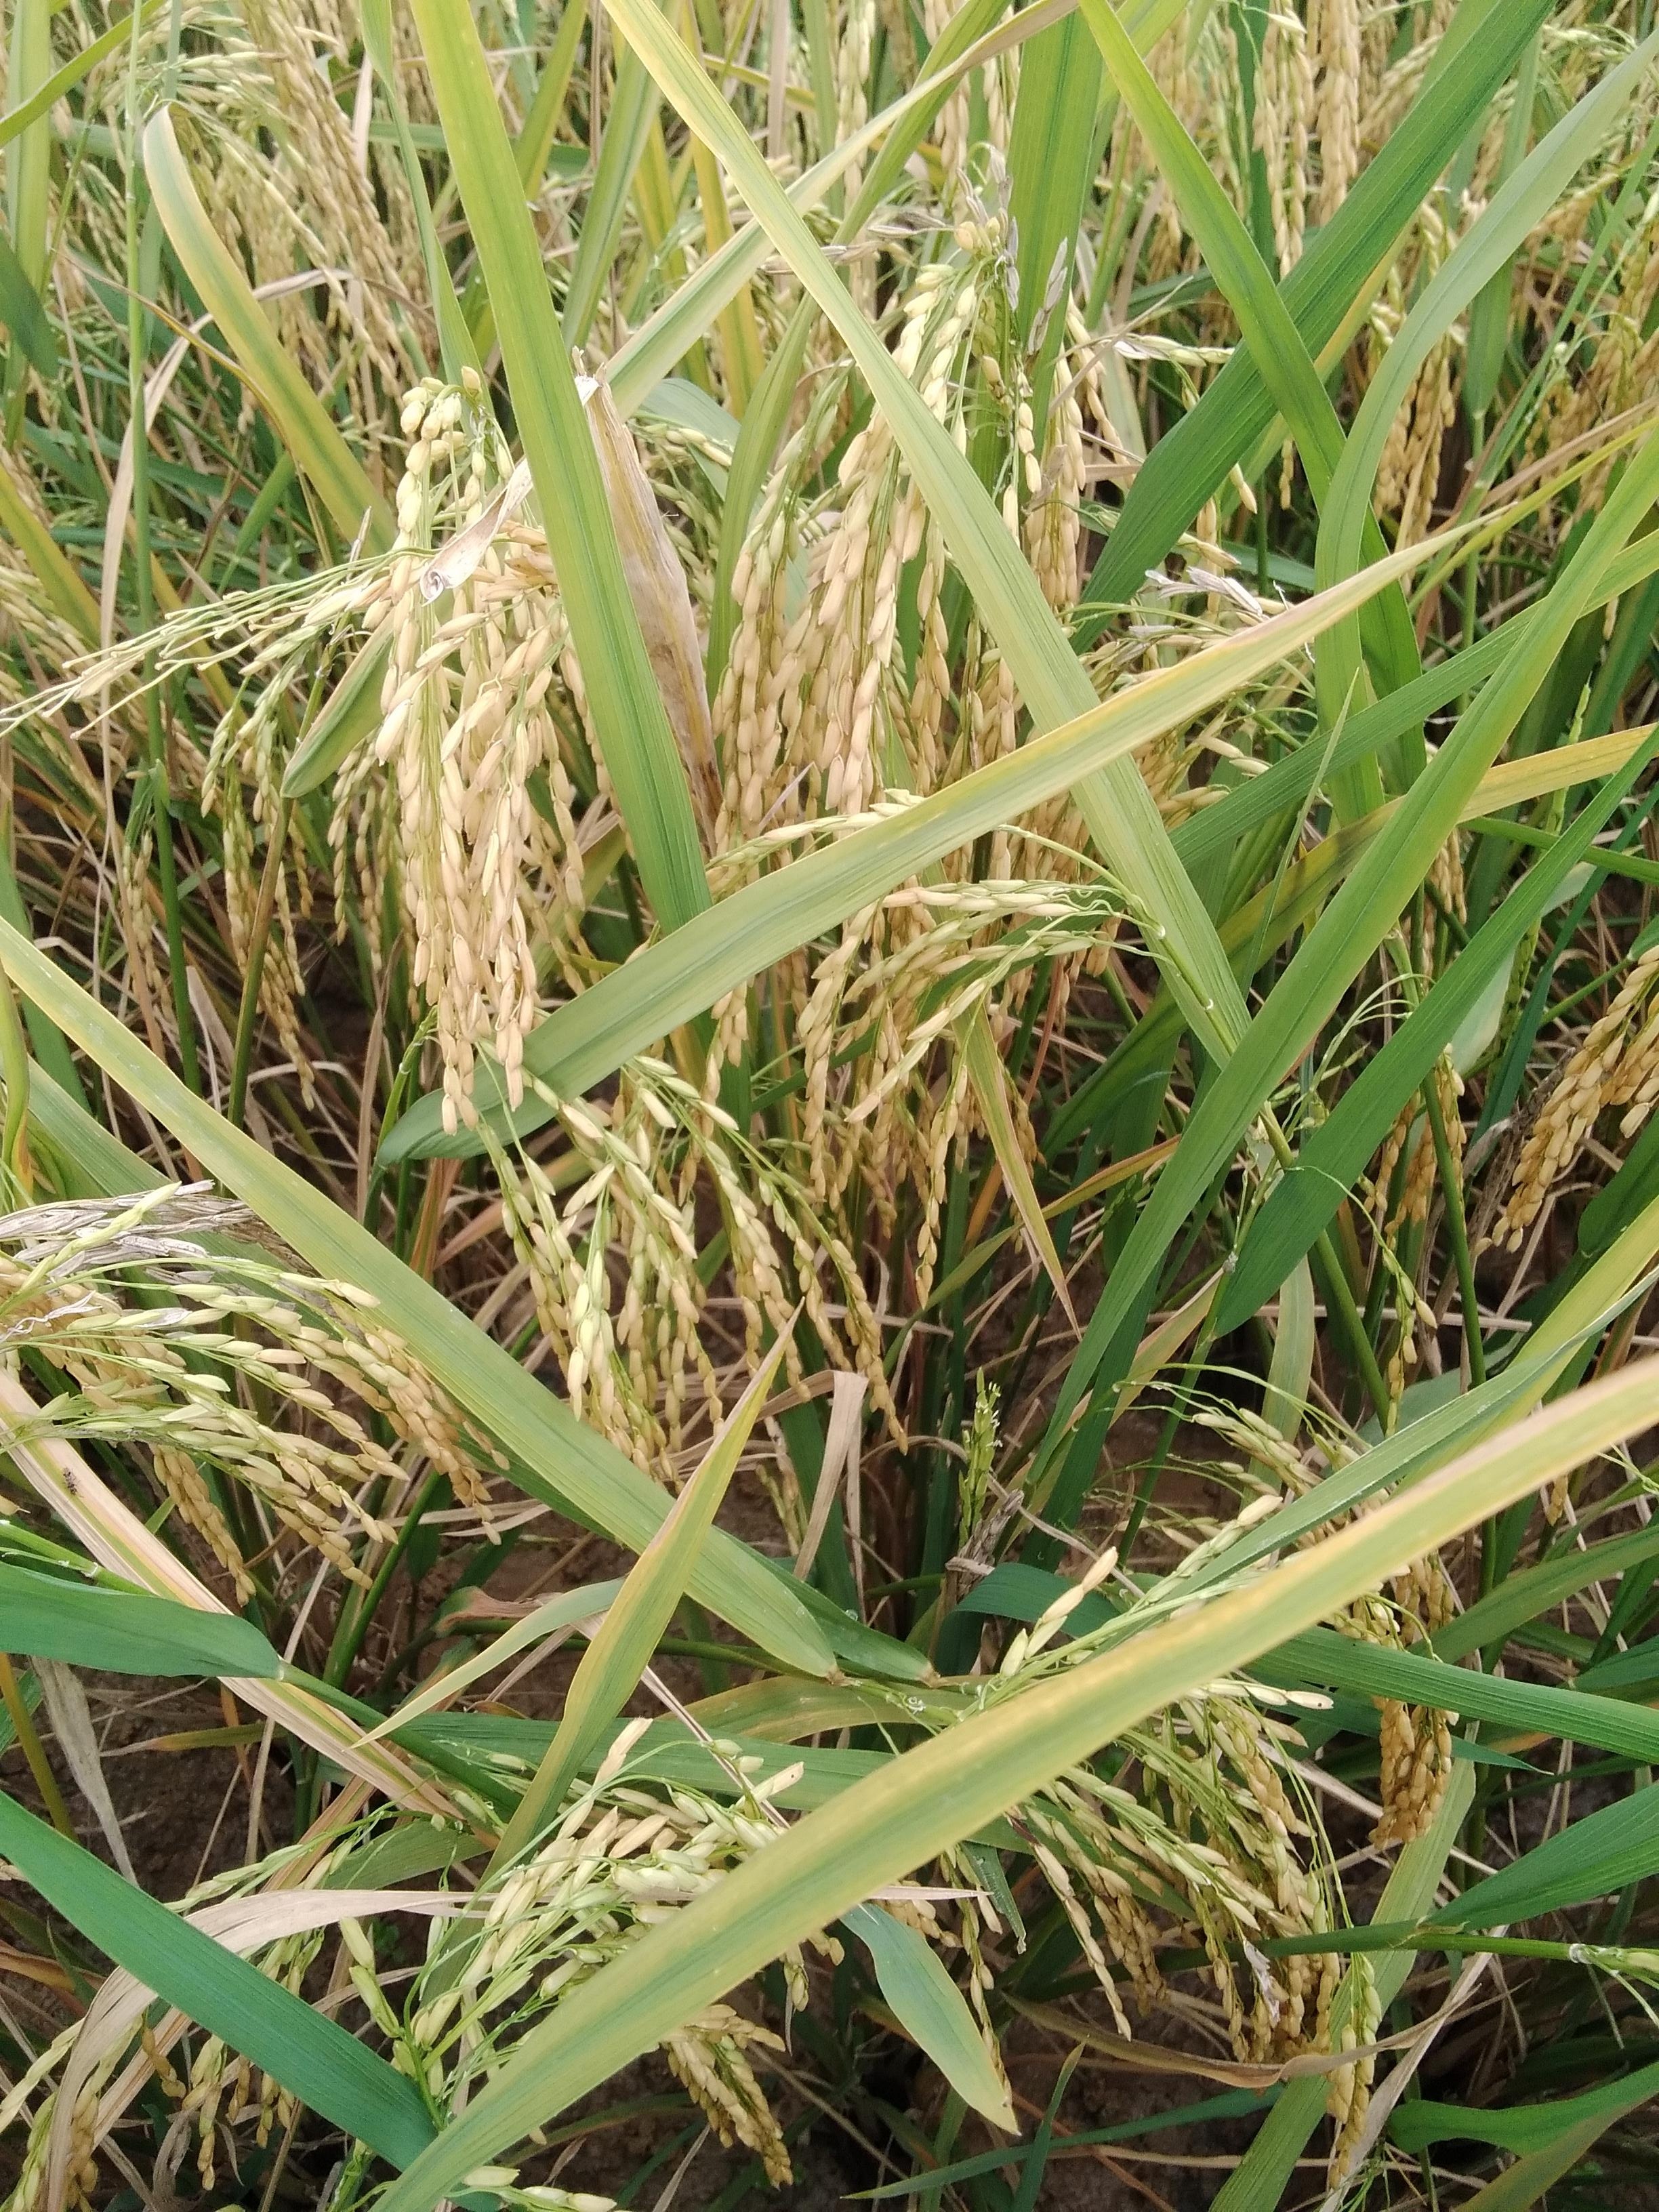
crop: rice
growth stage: ripening
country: Nigeria
